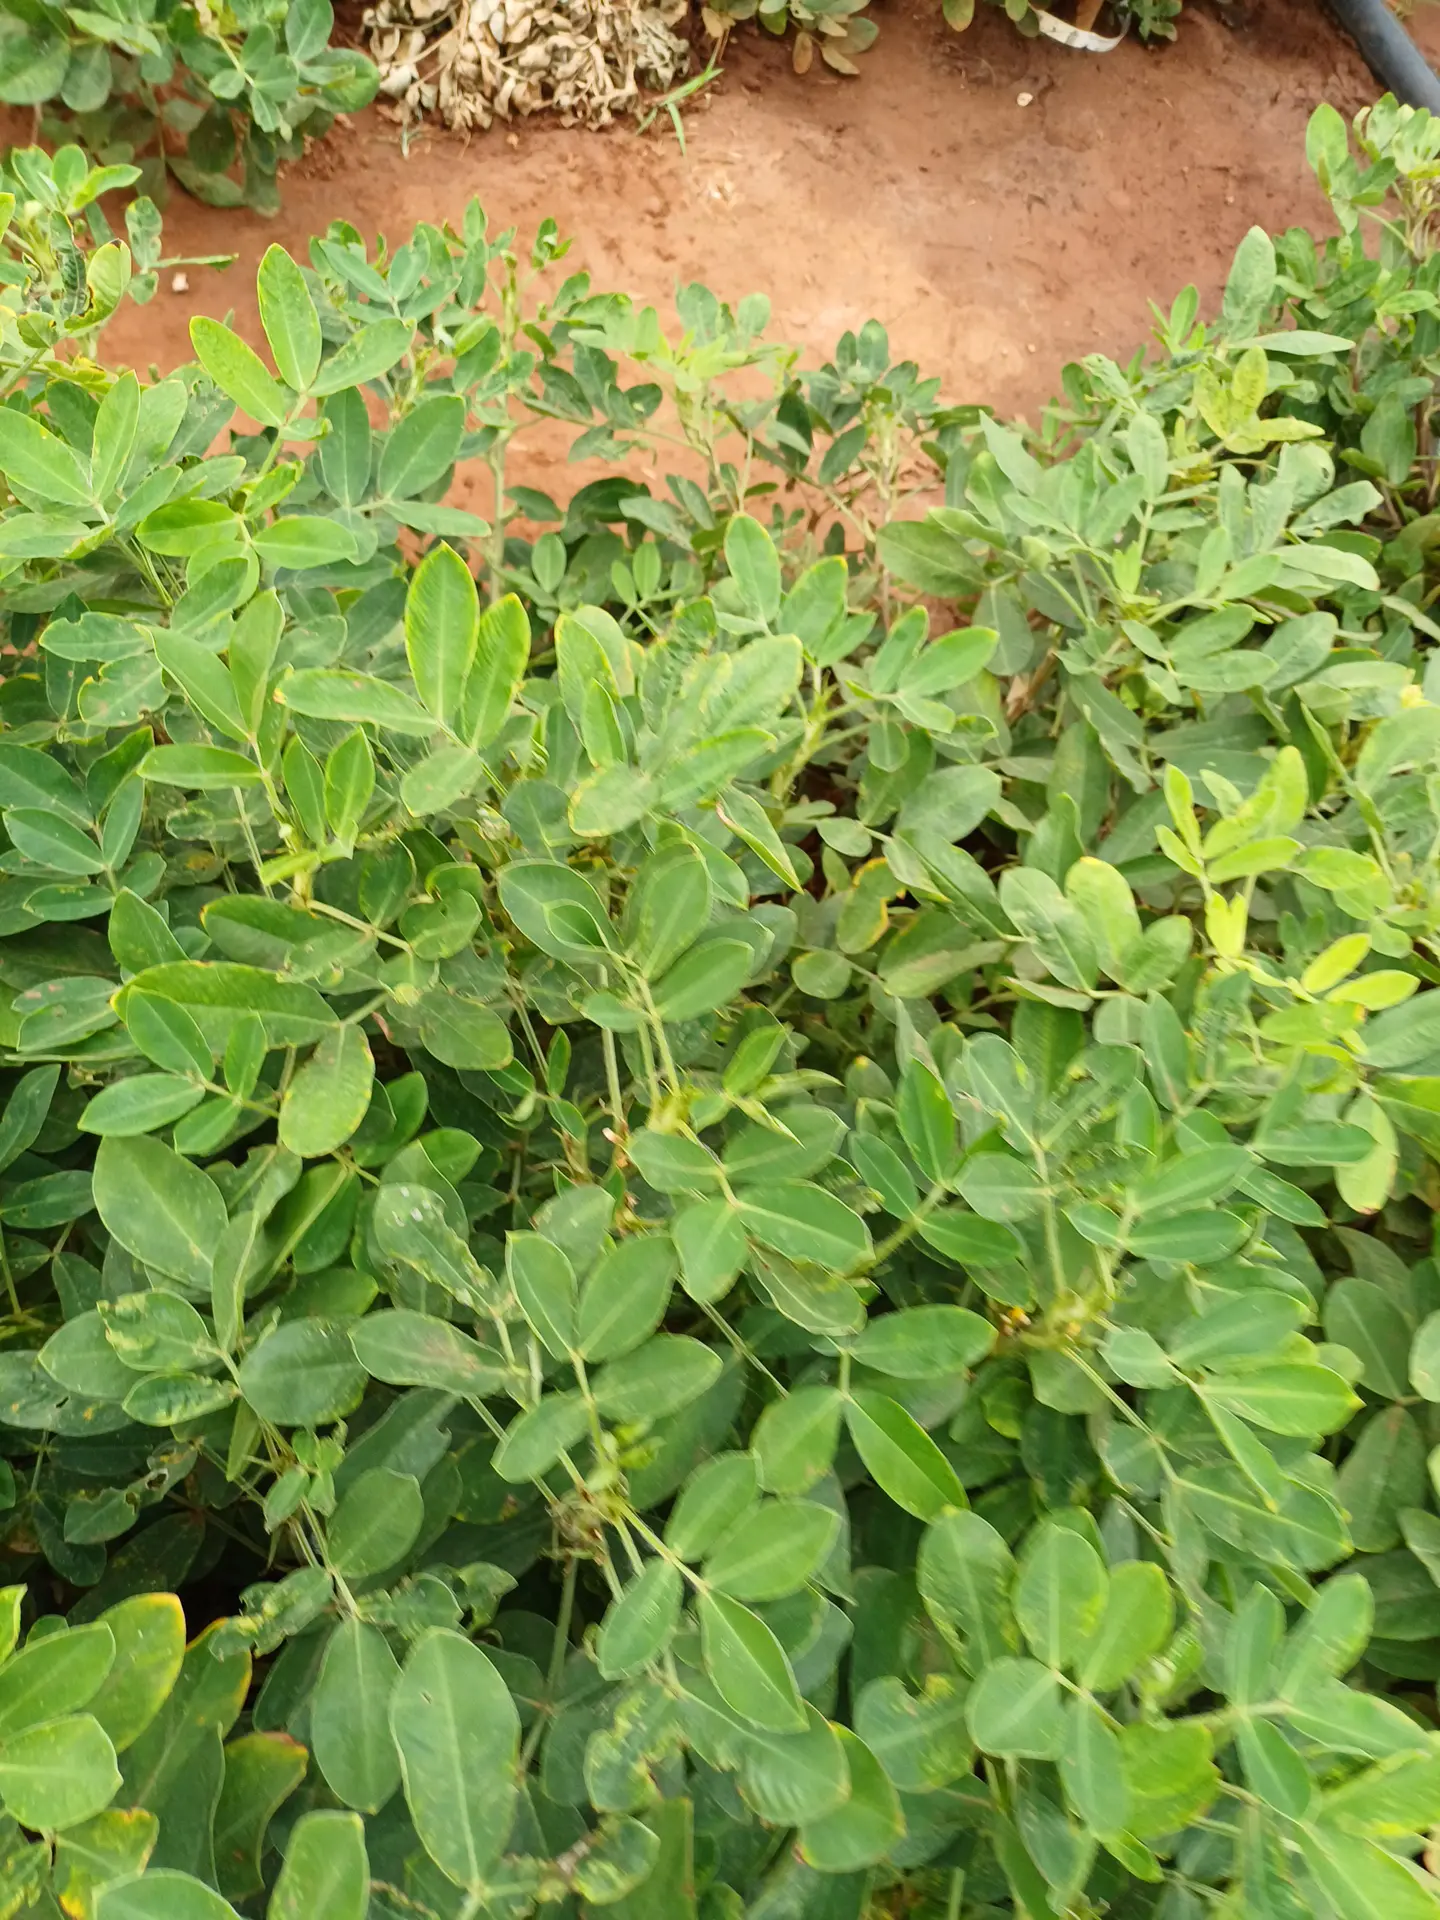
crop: groundnut
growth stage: pegging
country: Kenya
